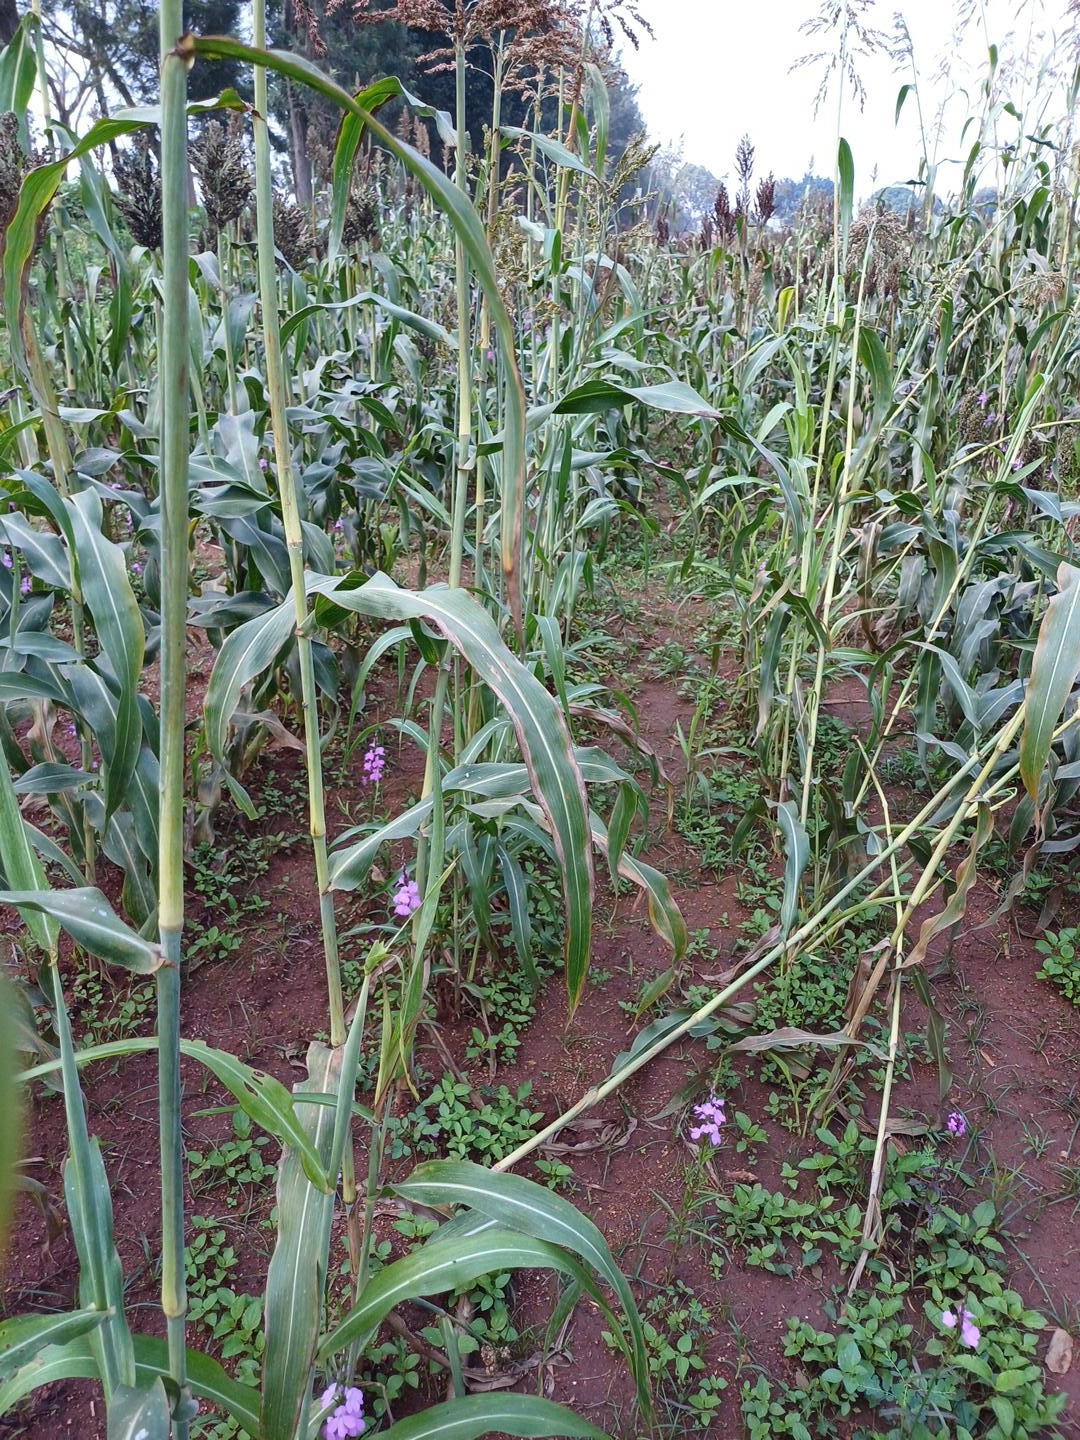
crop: sorghum
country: Kenya
